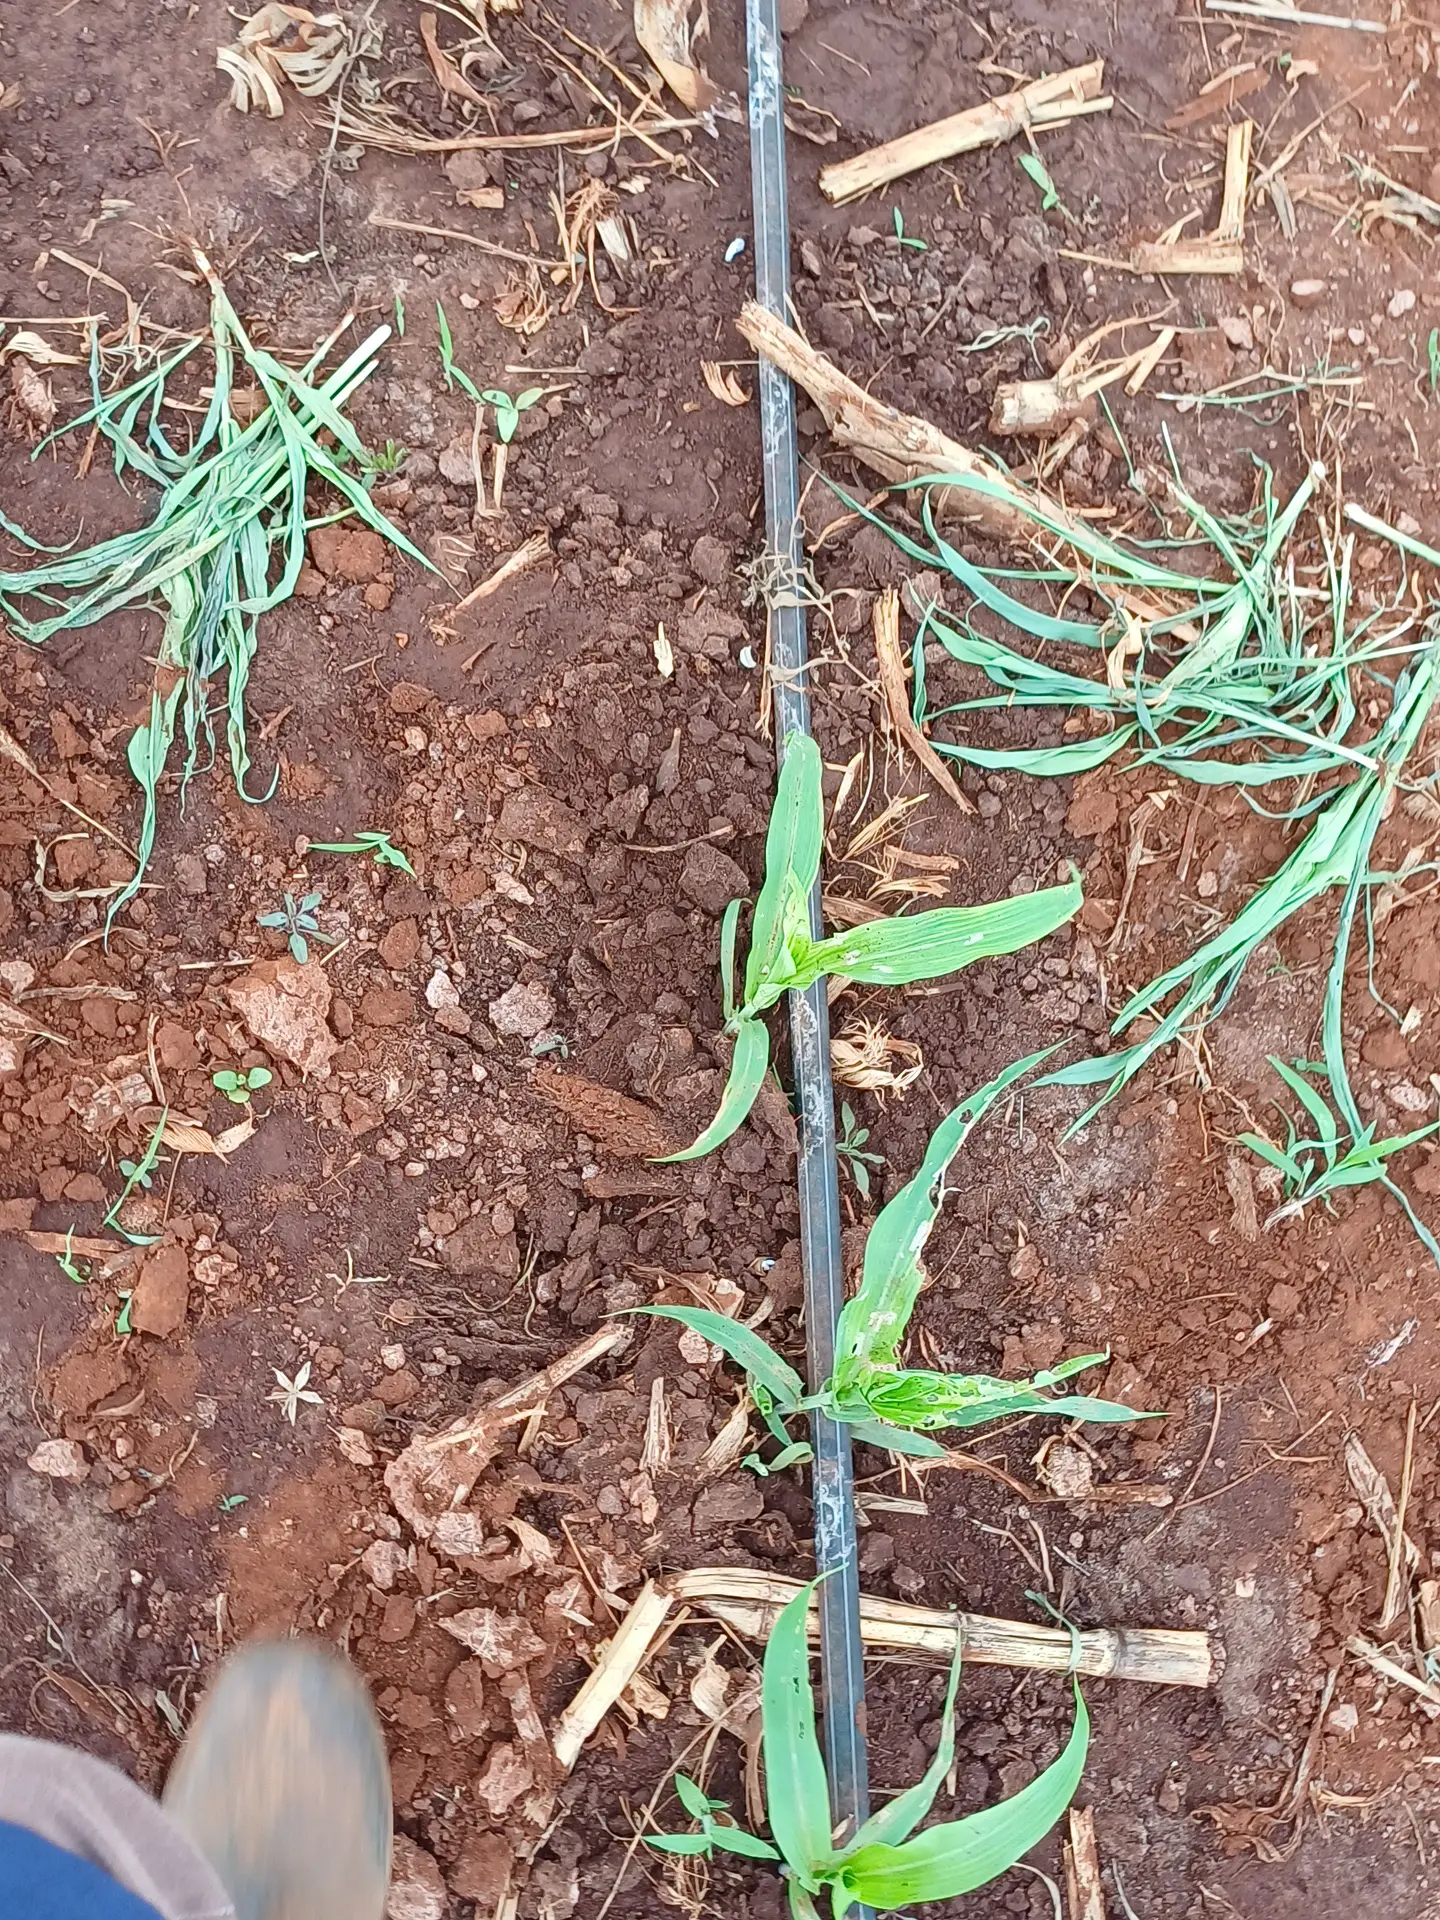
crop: sorghum
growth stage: vegetative
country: Kenya
